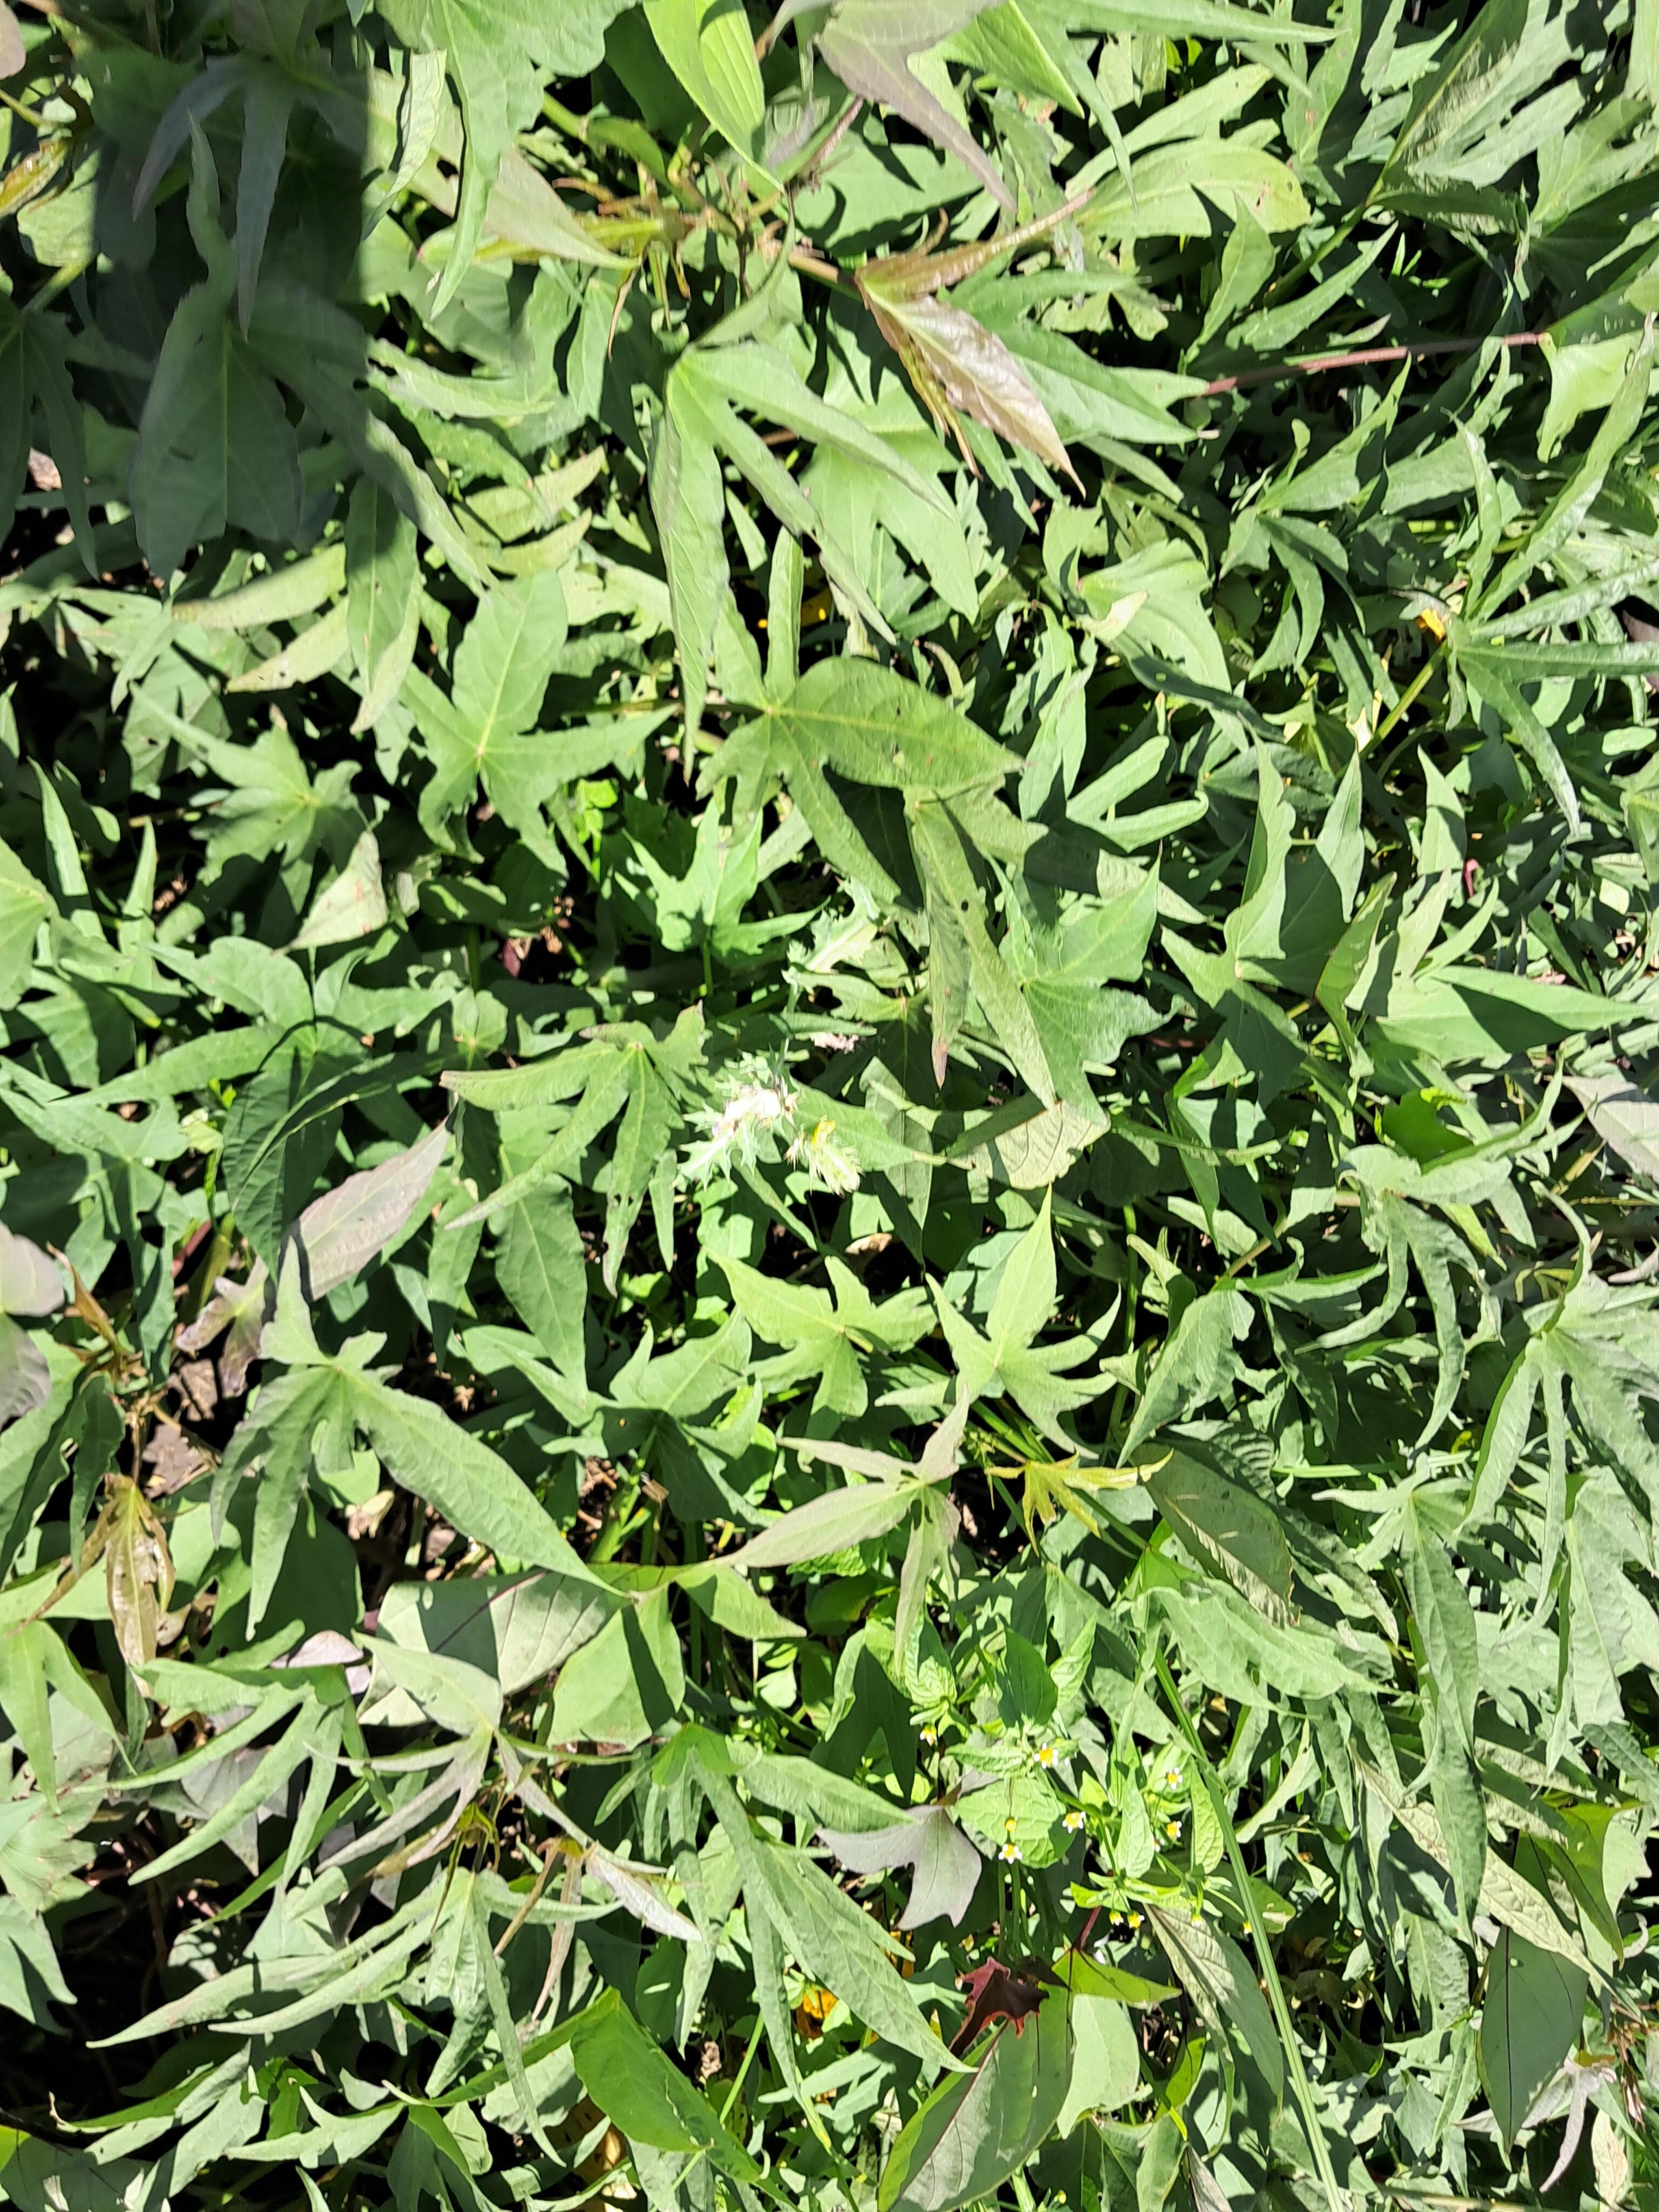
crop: sweet potato
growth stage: vegetative
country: Tanzania
